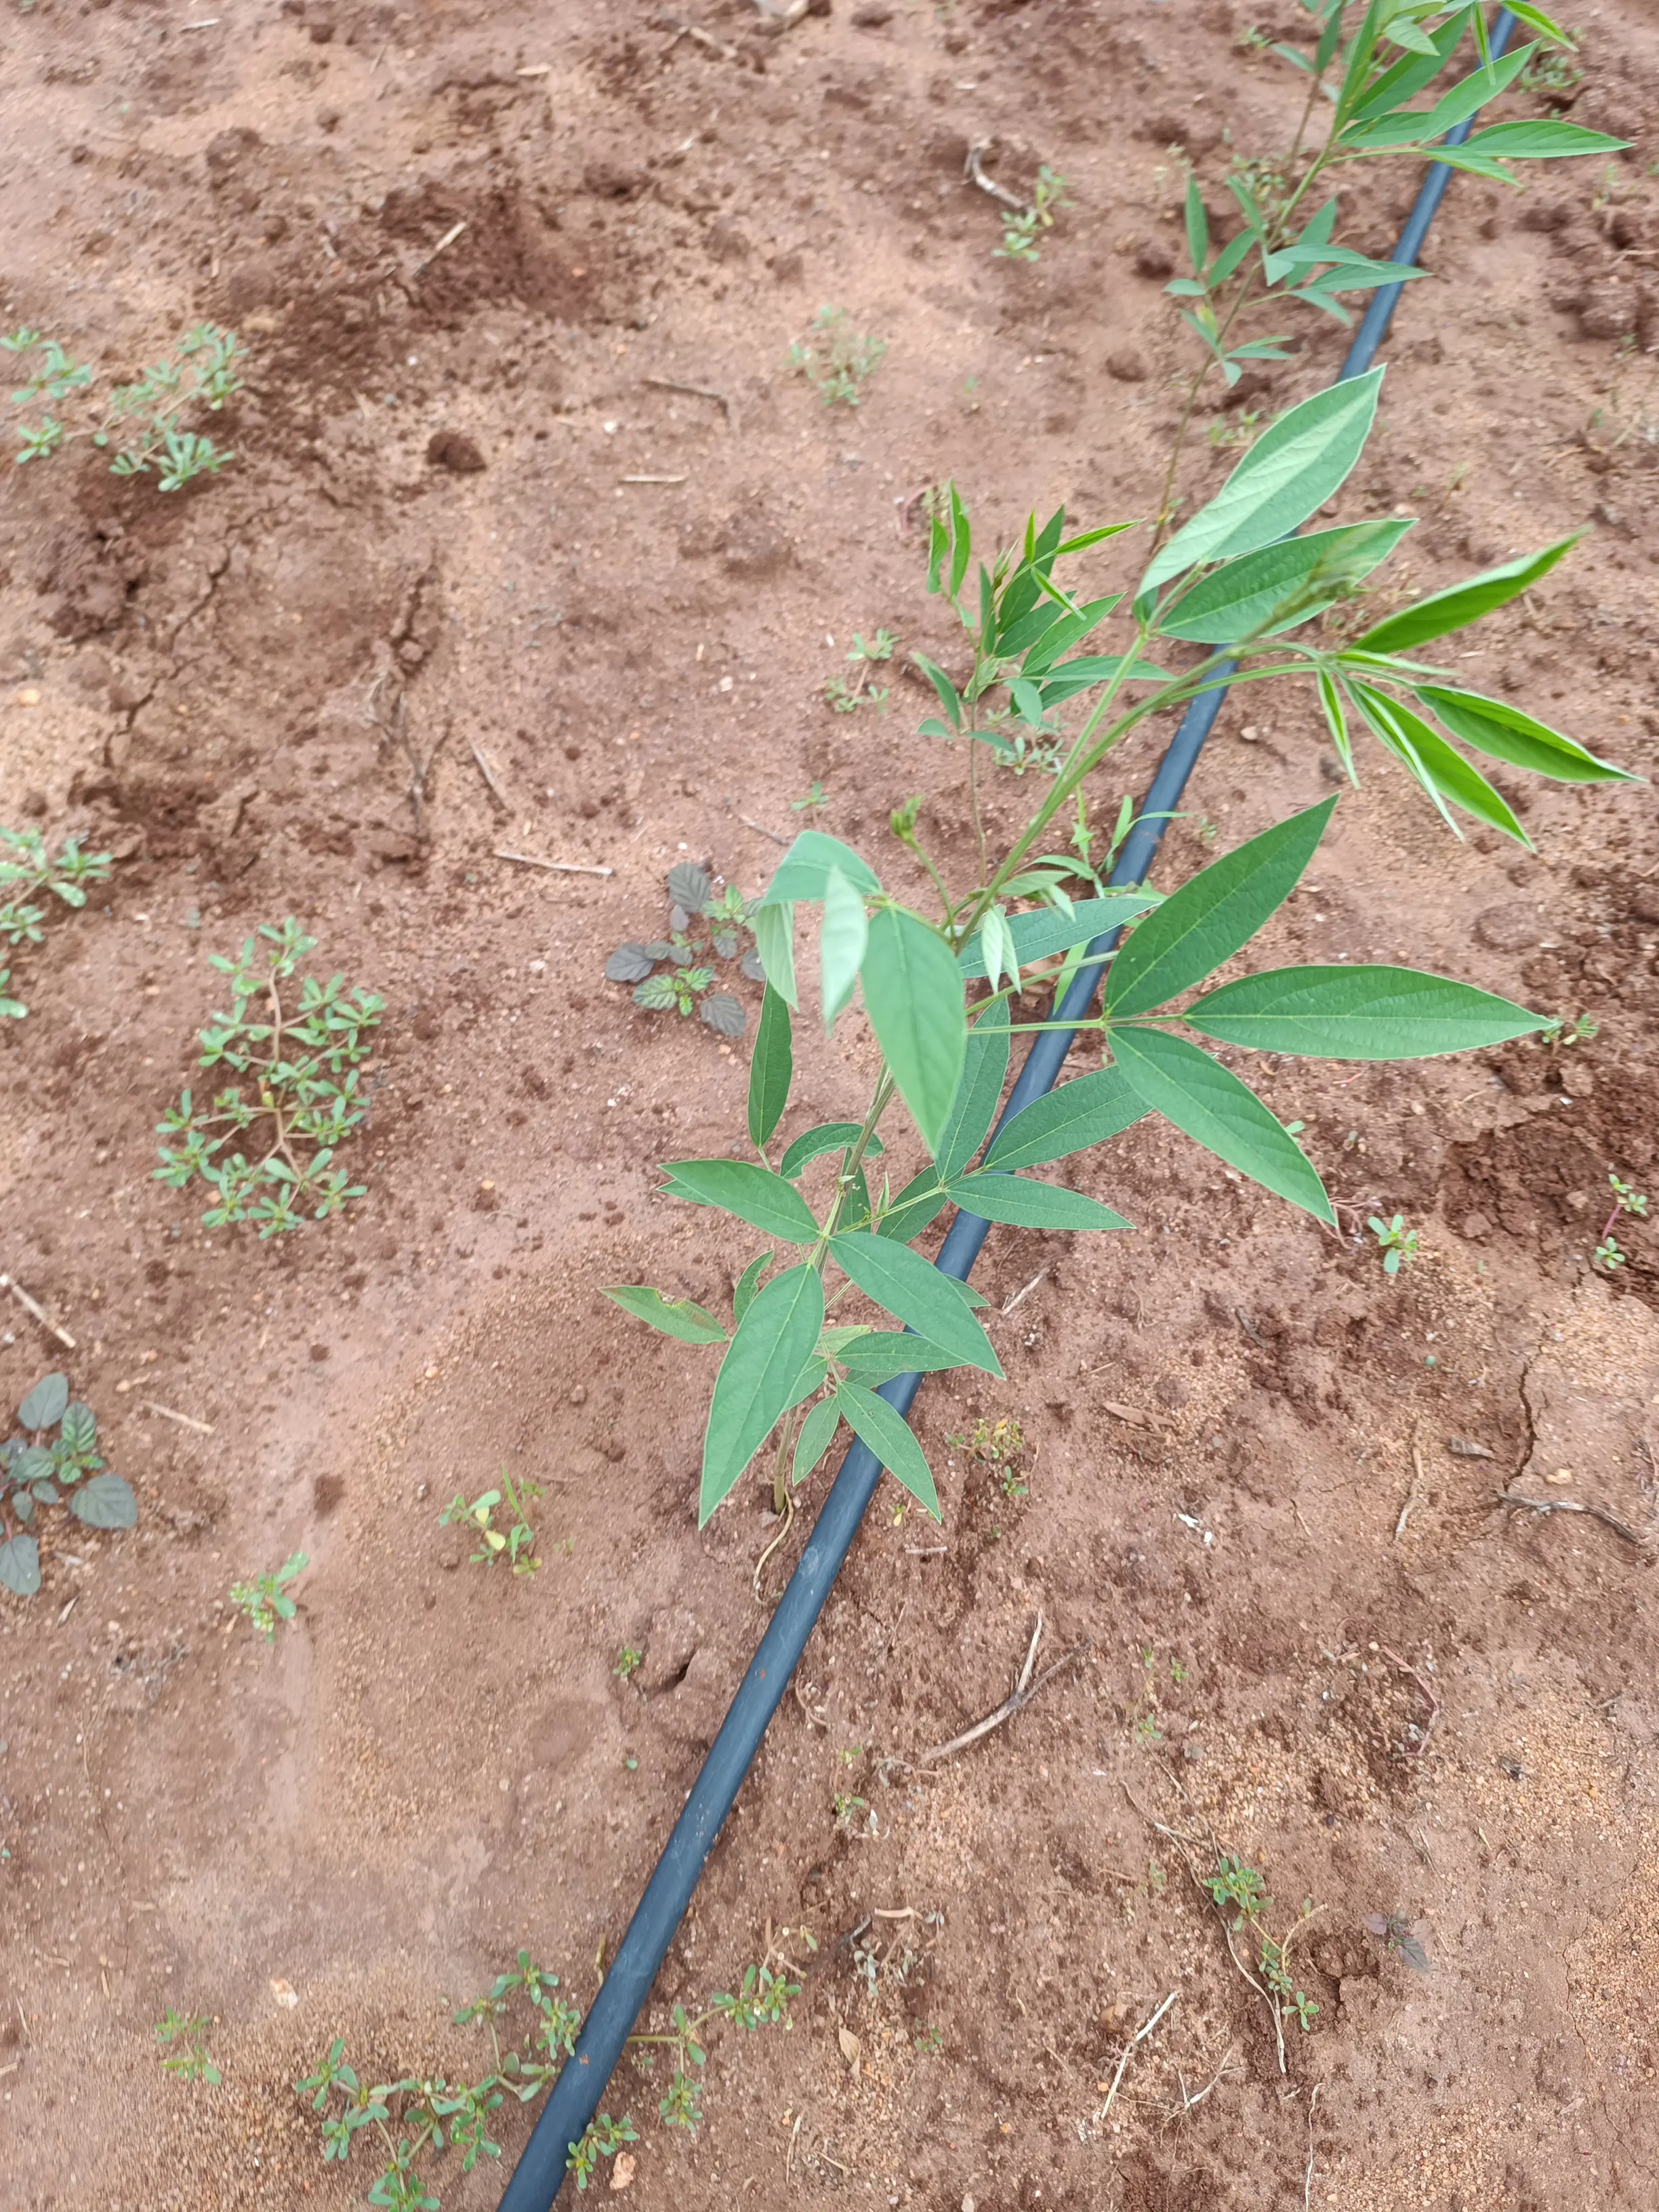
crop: pigeonpea
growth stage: vegetative
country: Kenya
